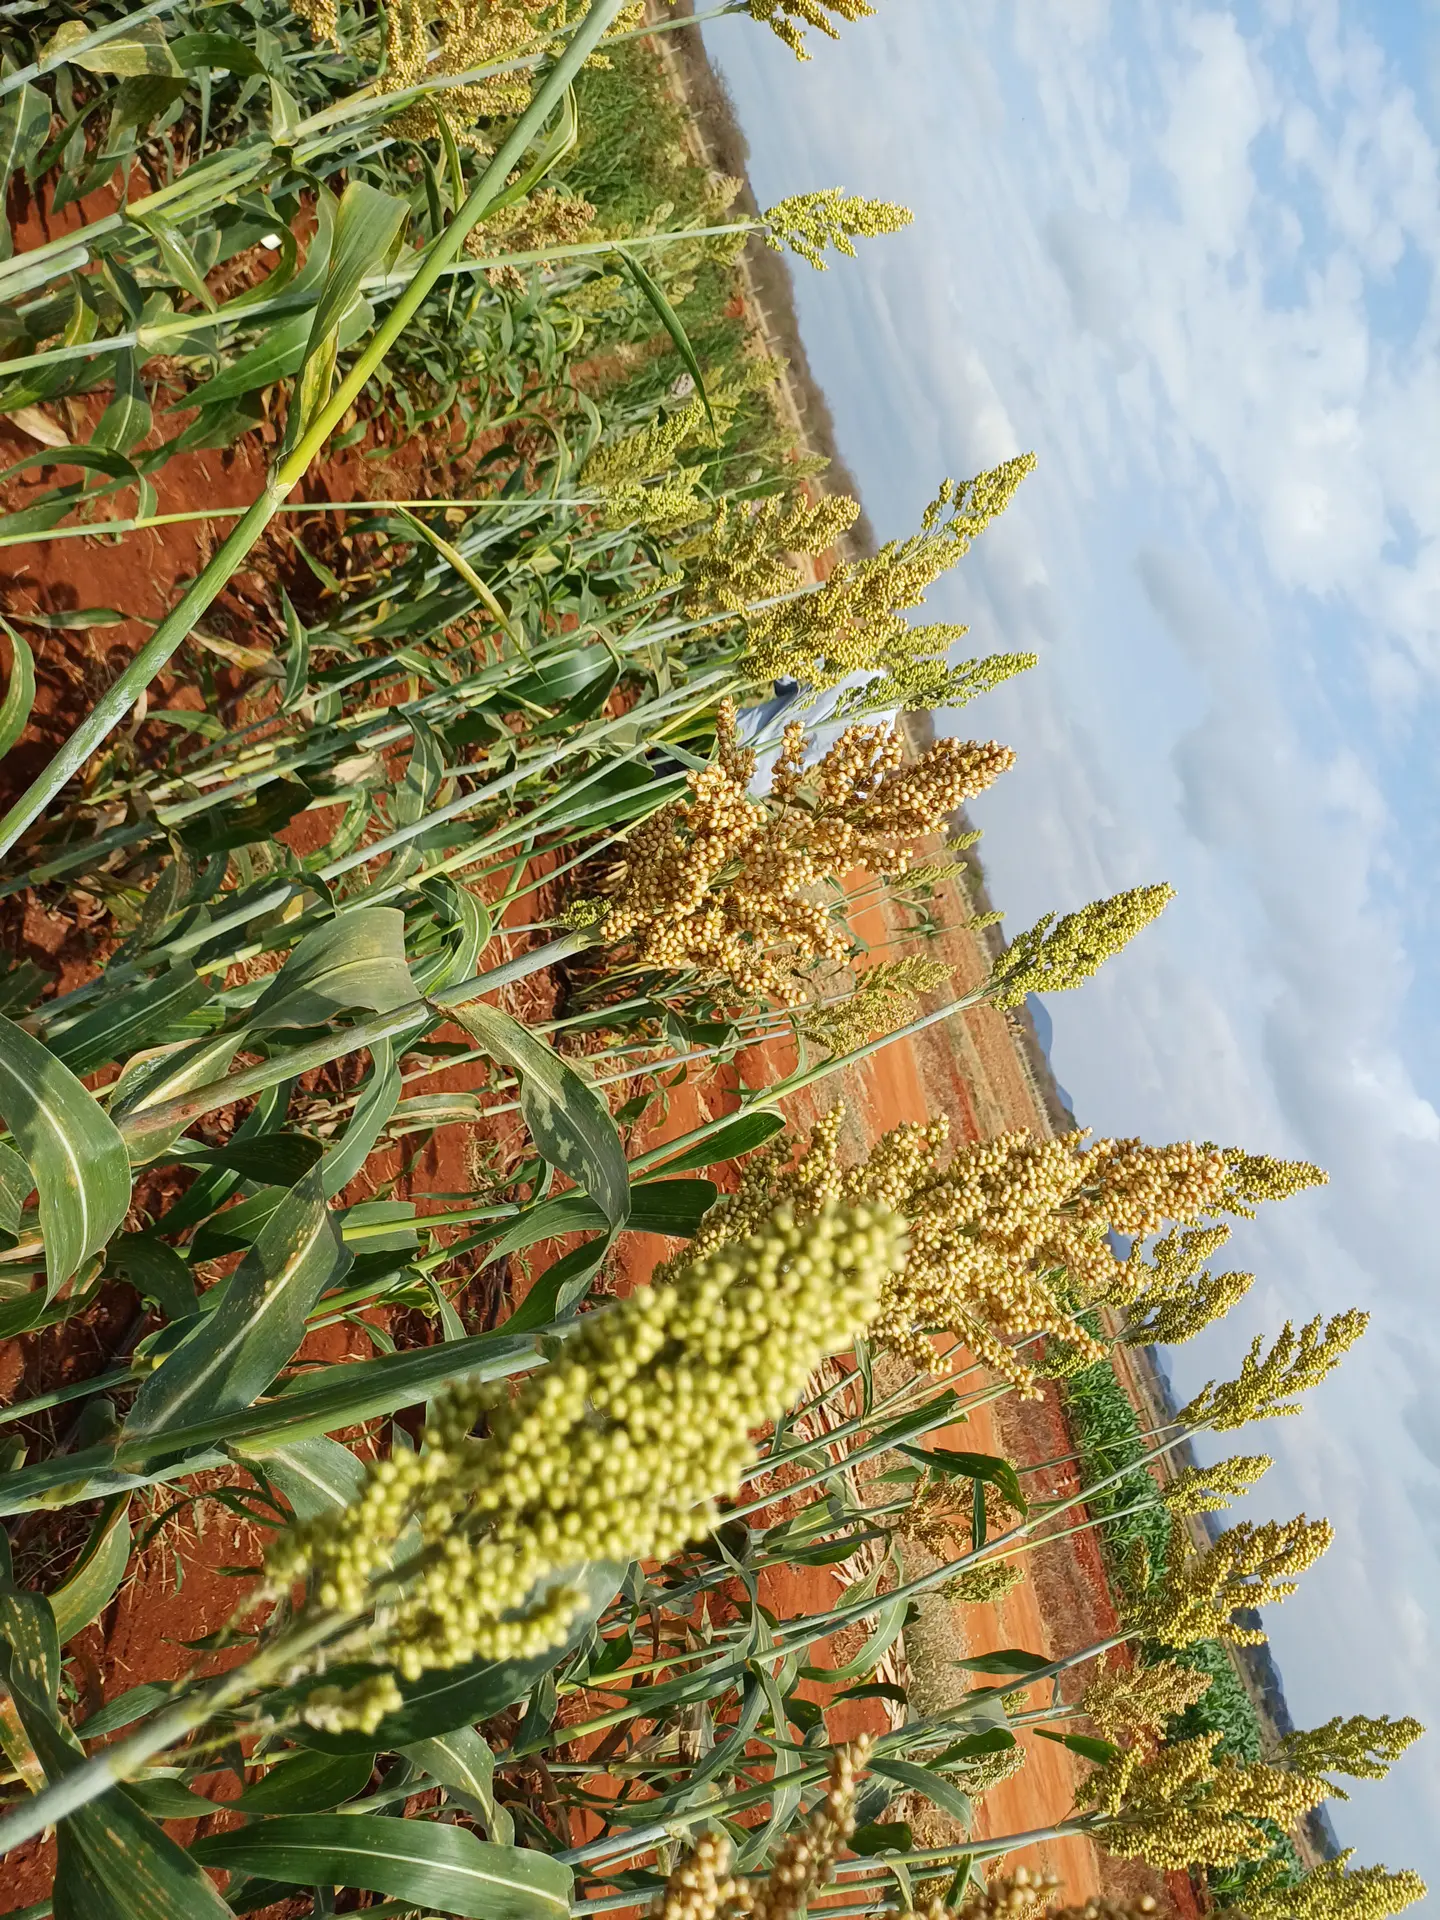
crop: sorghum
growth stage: filling grain
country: Kenya
